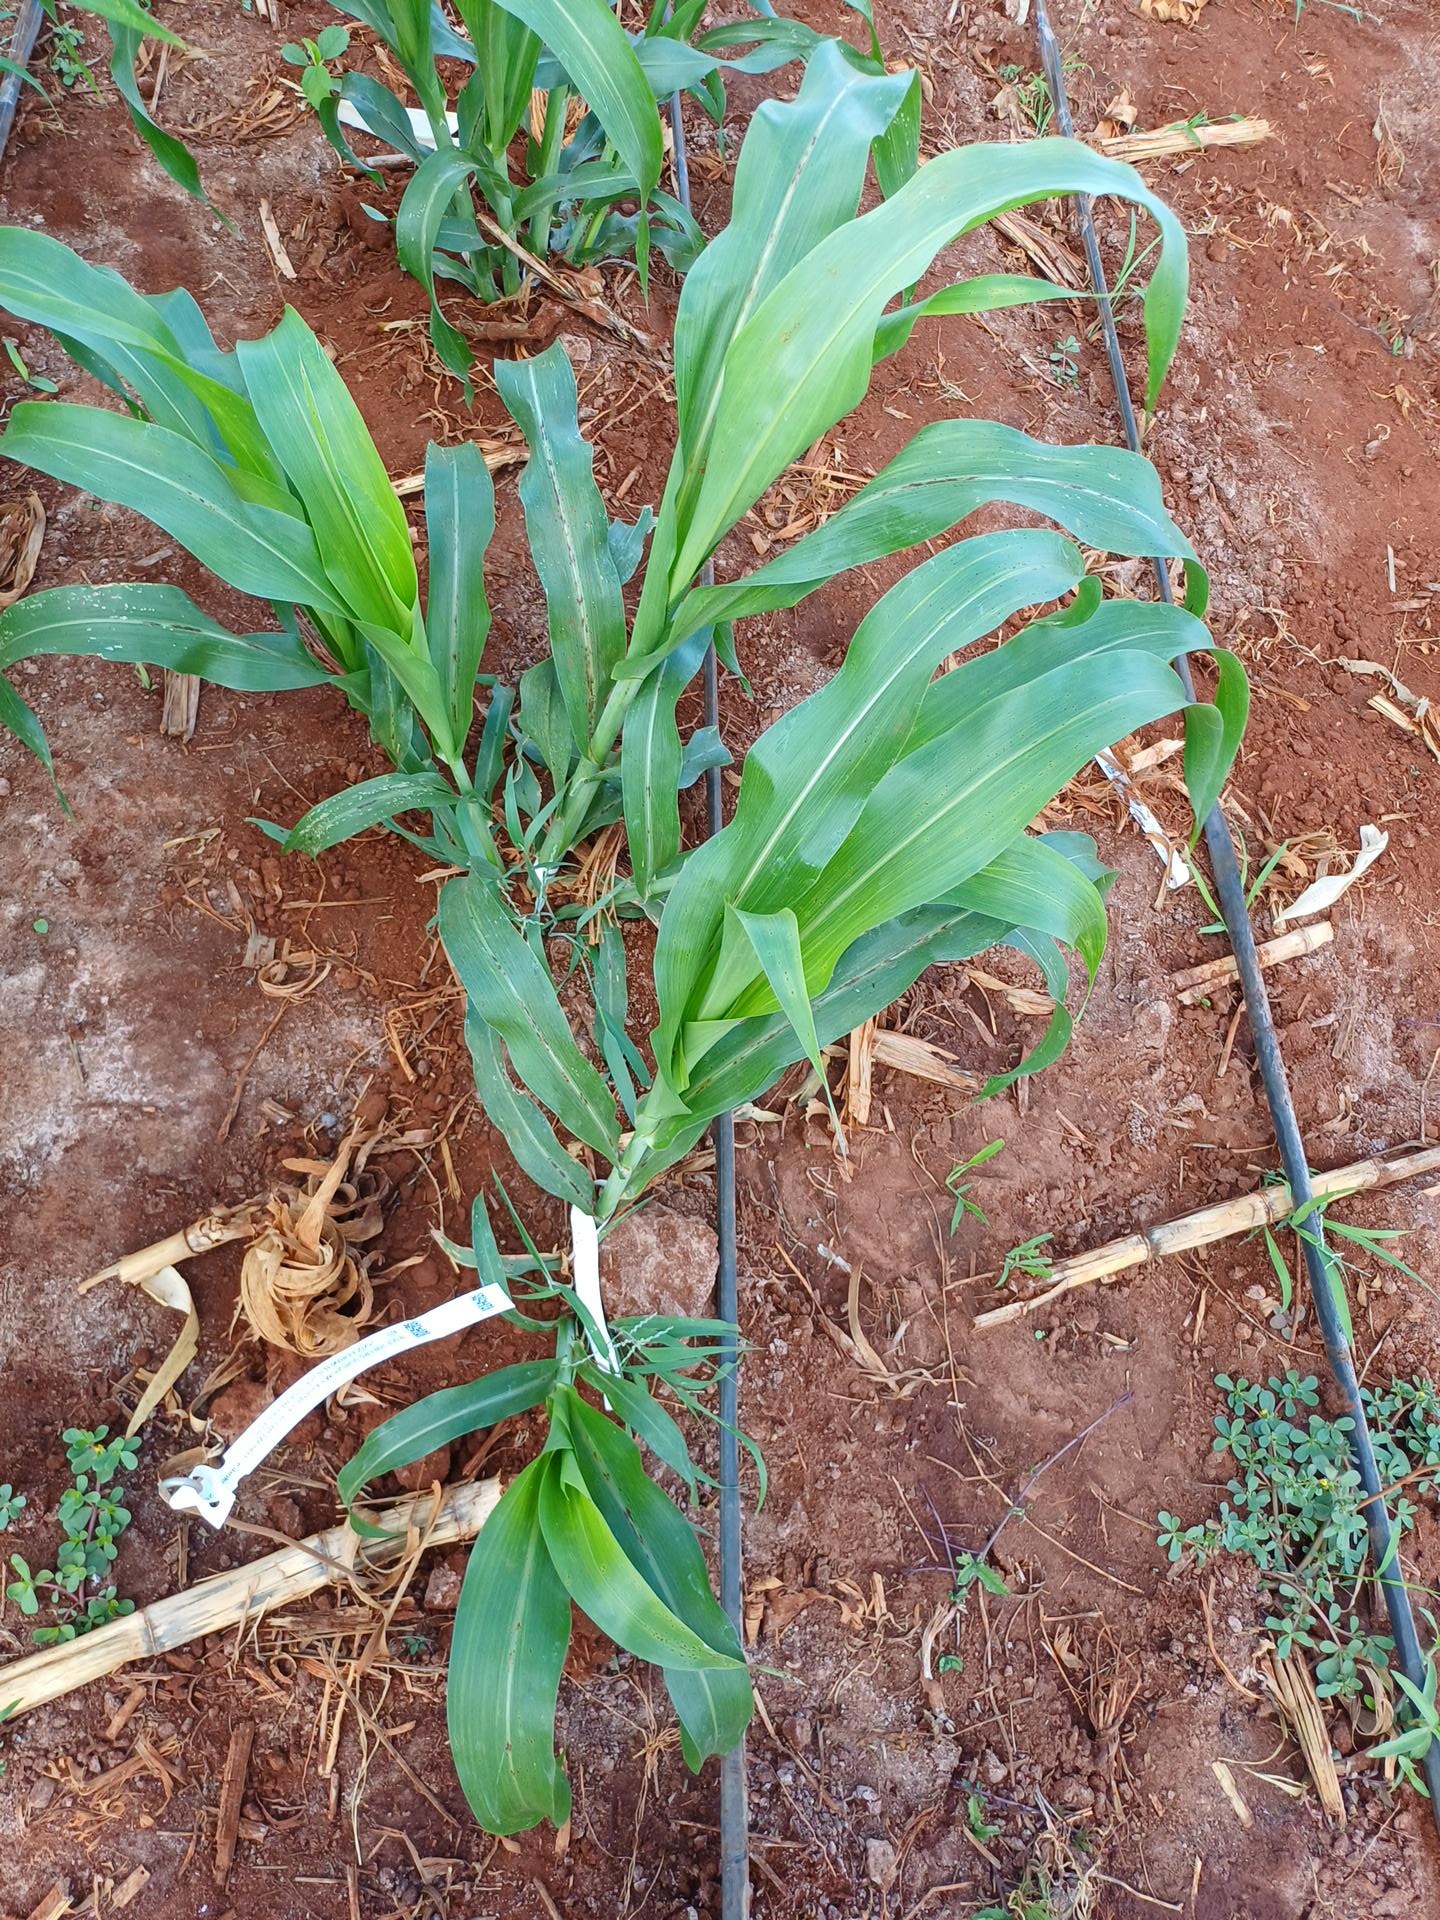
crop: sorghum
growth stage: vegetative
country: Kenya
